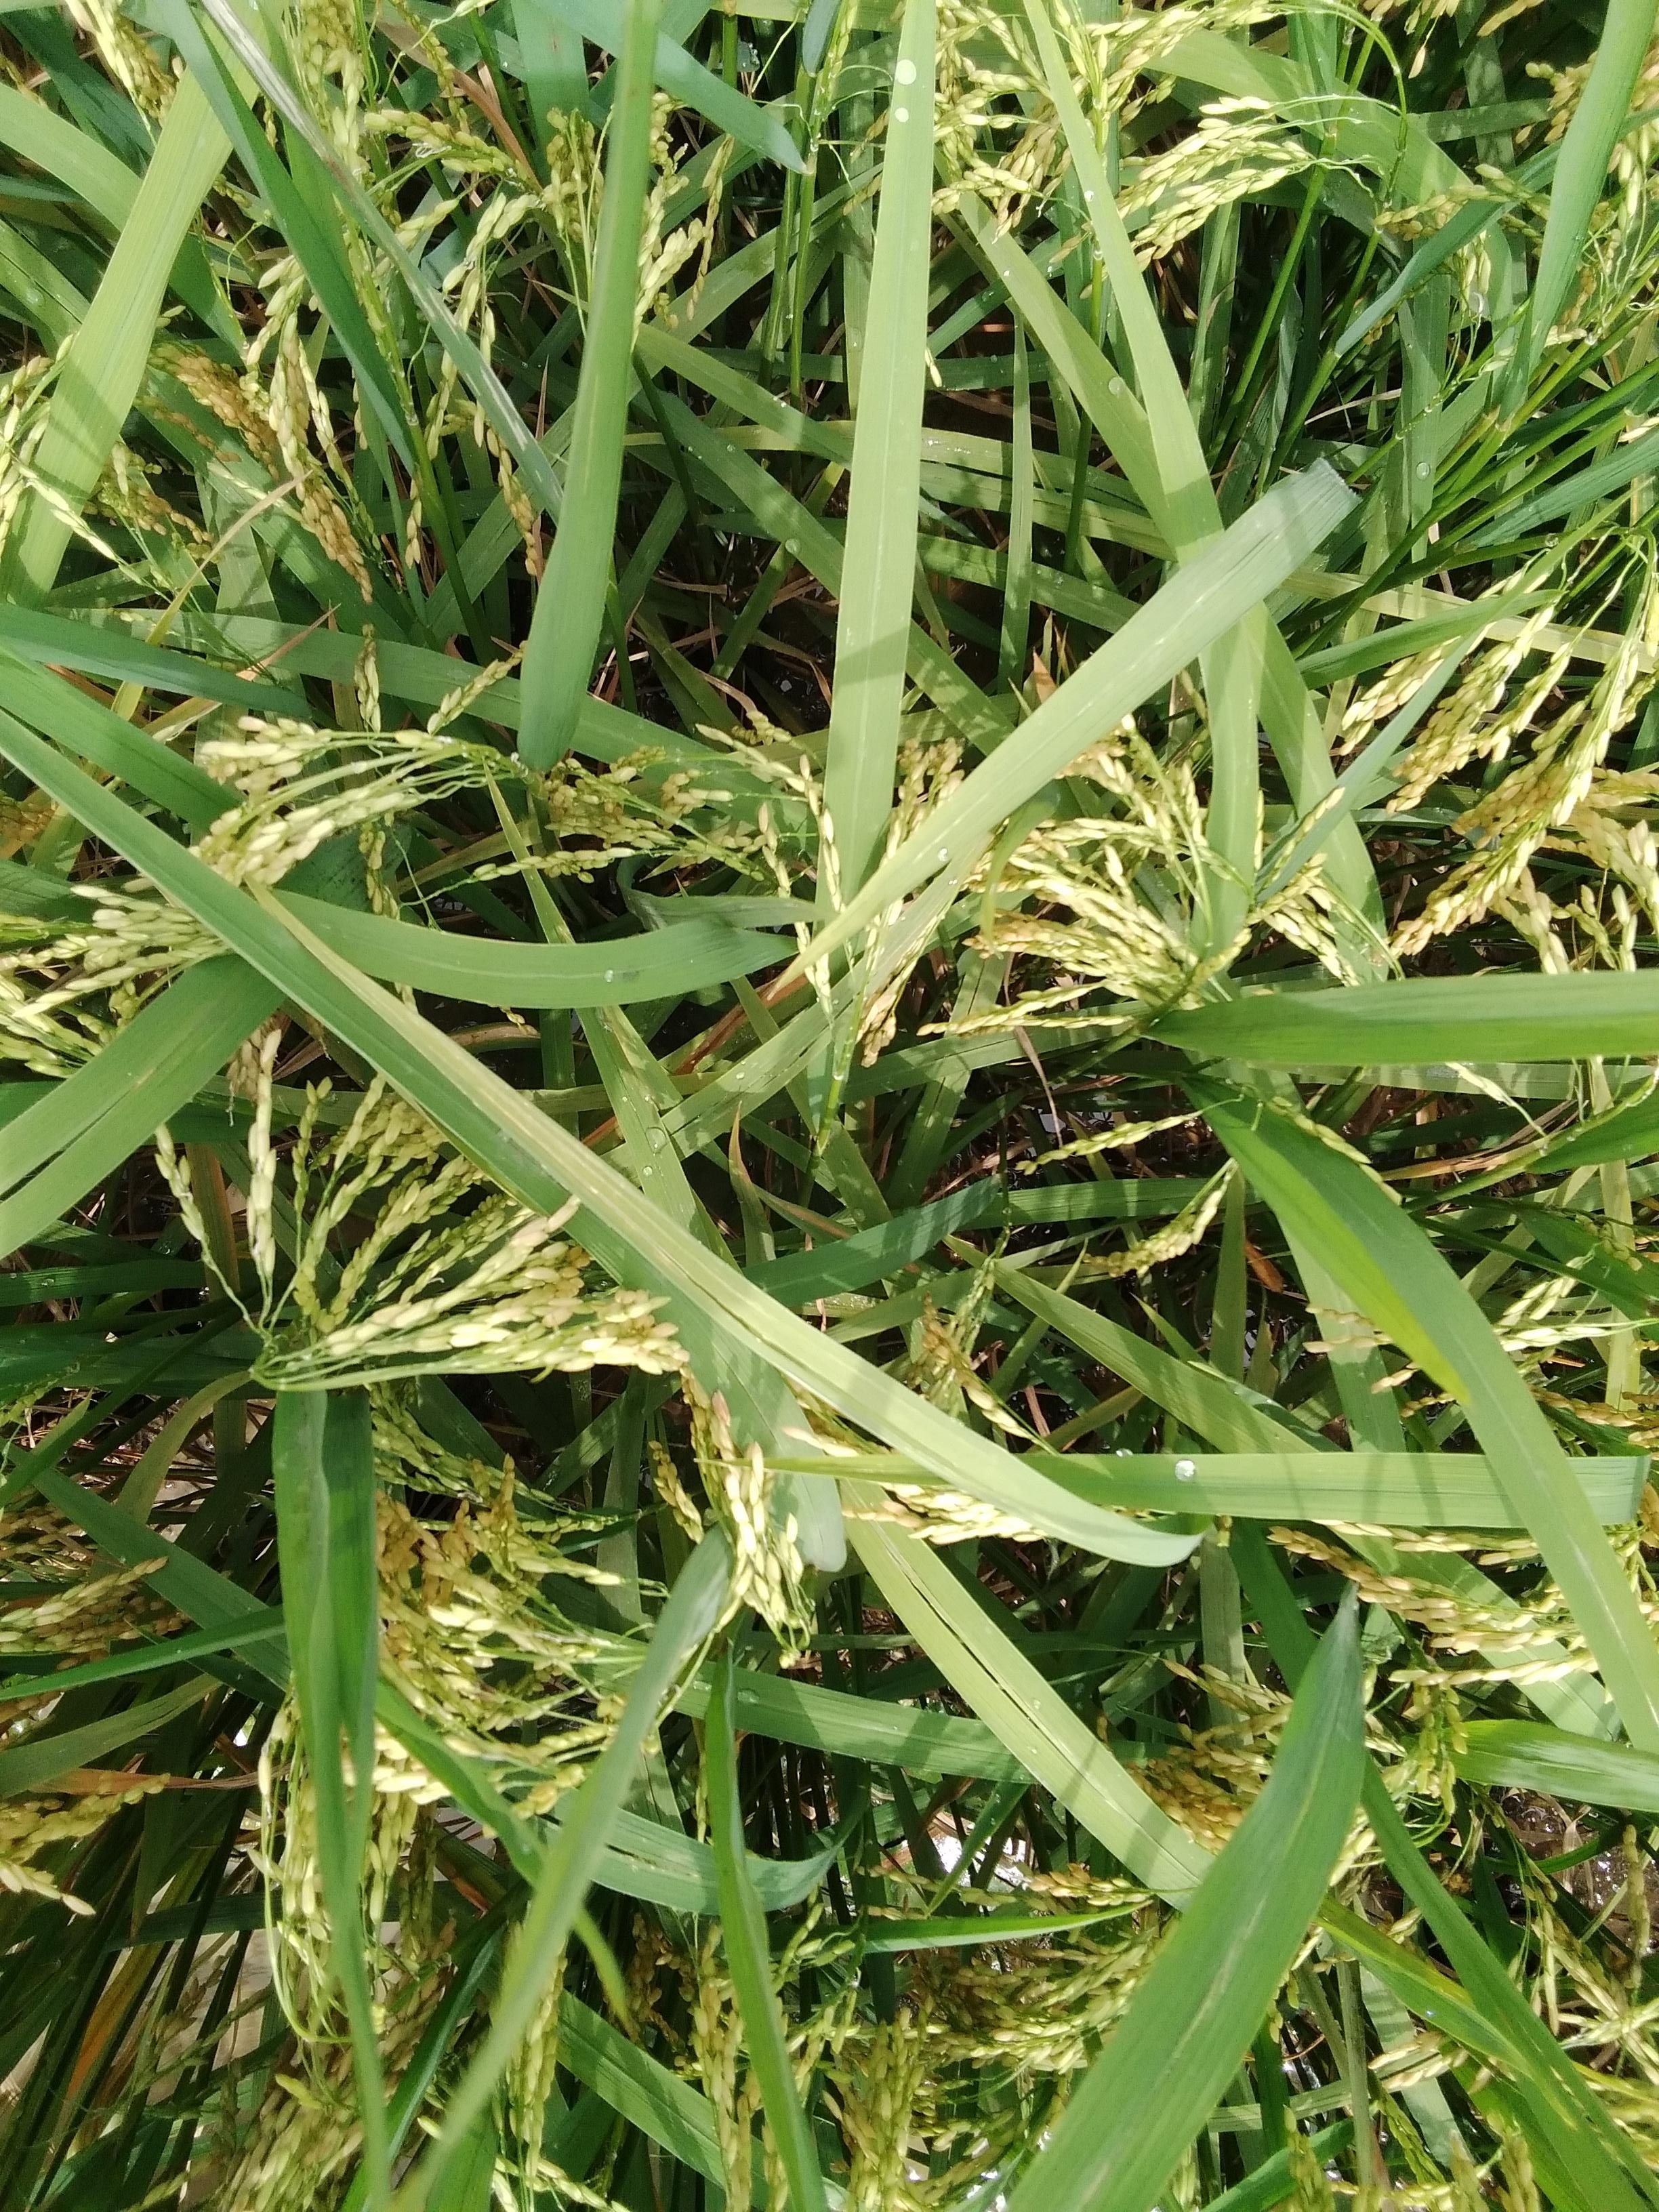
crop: rice
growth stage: ripening
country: Nigeria
